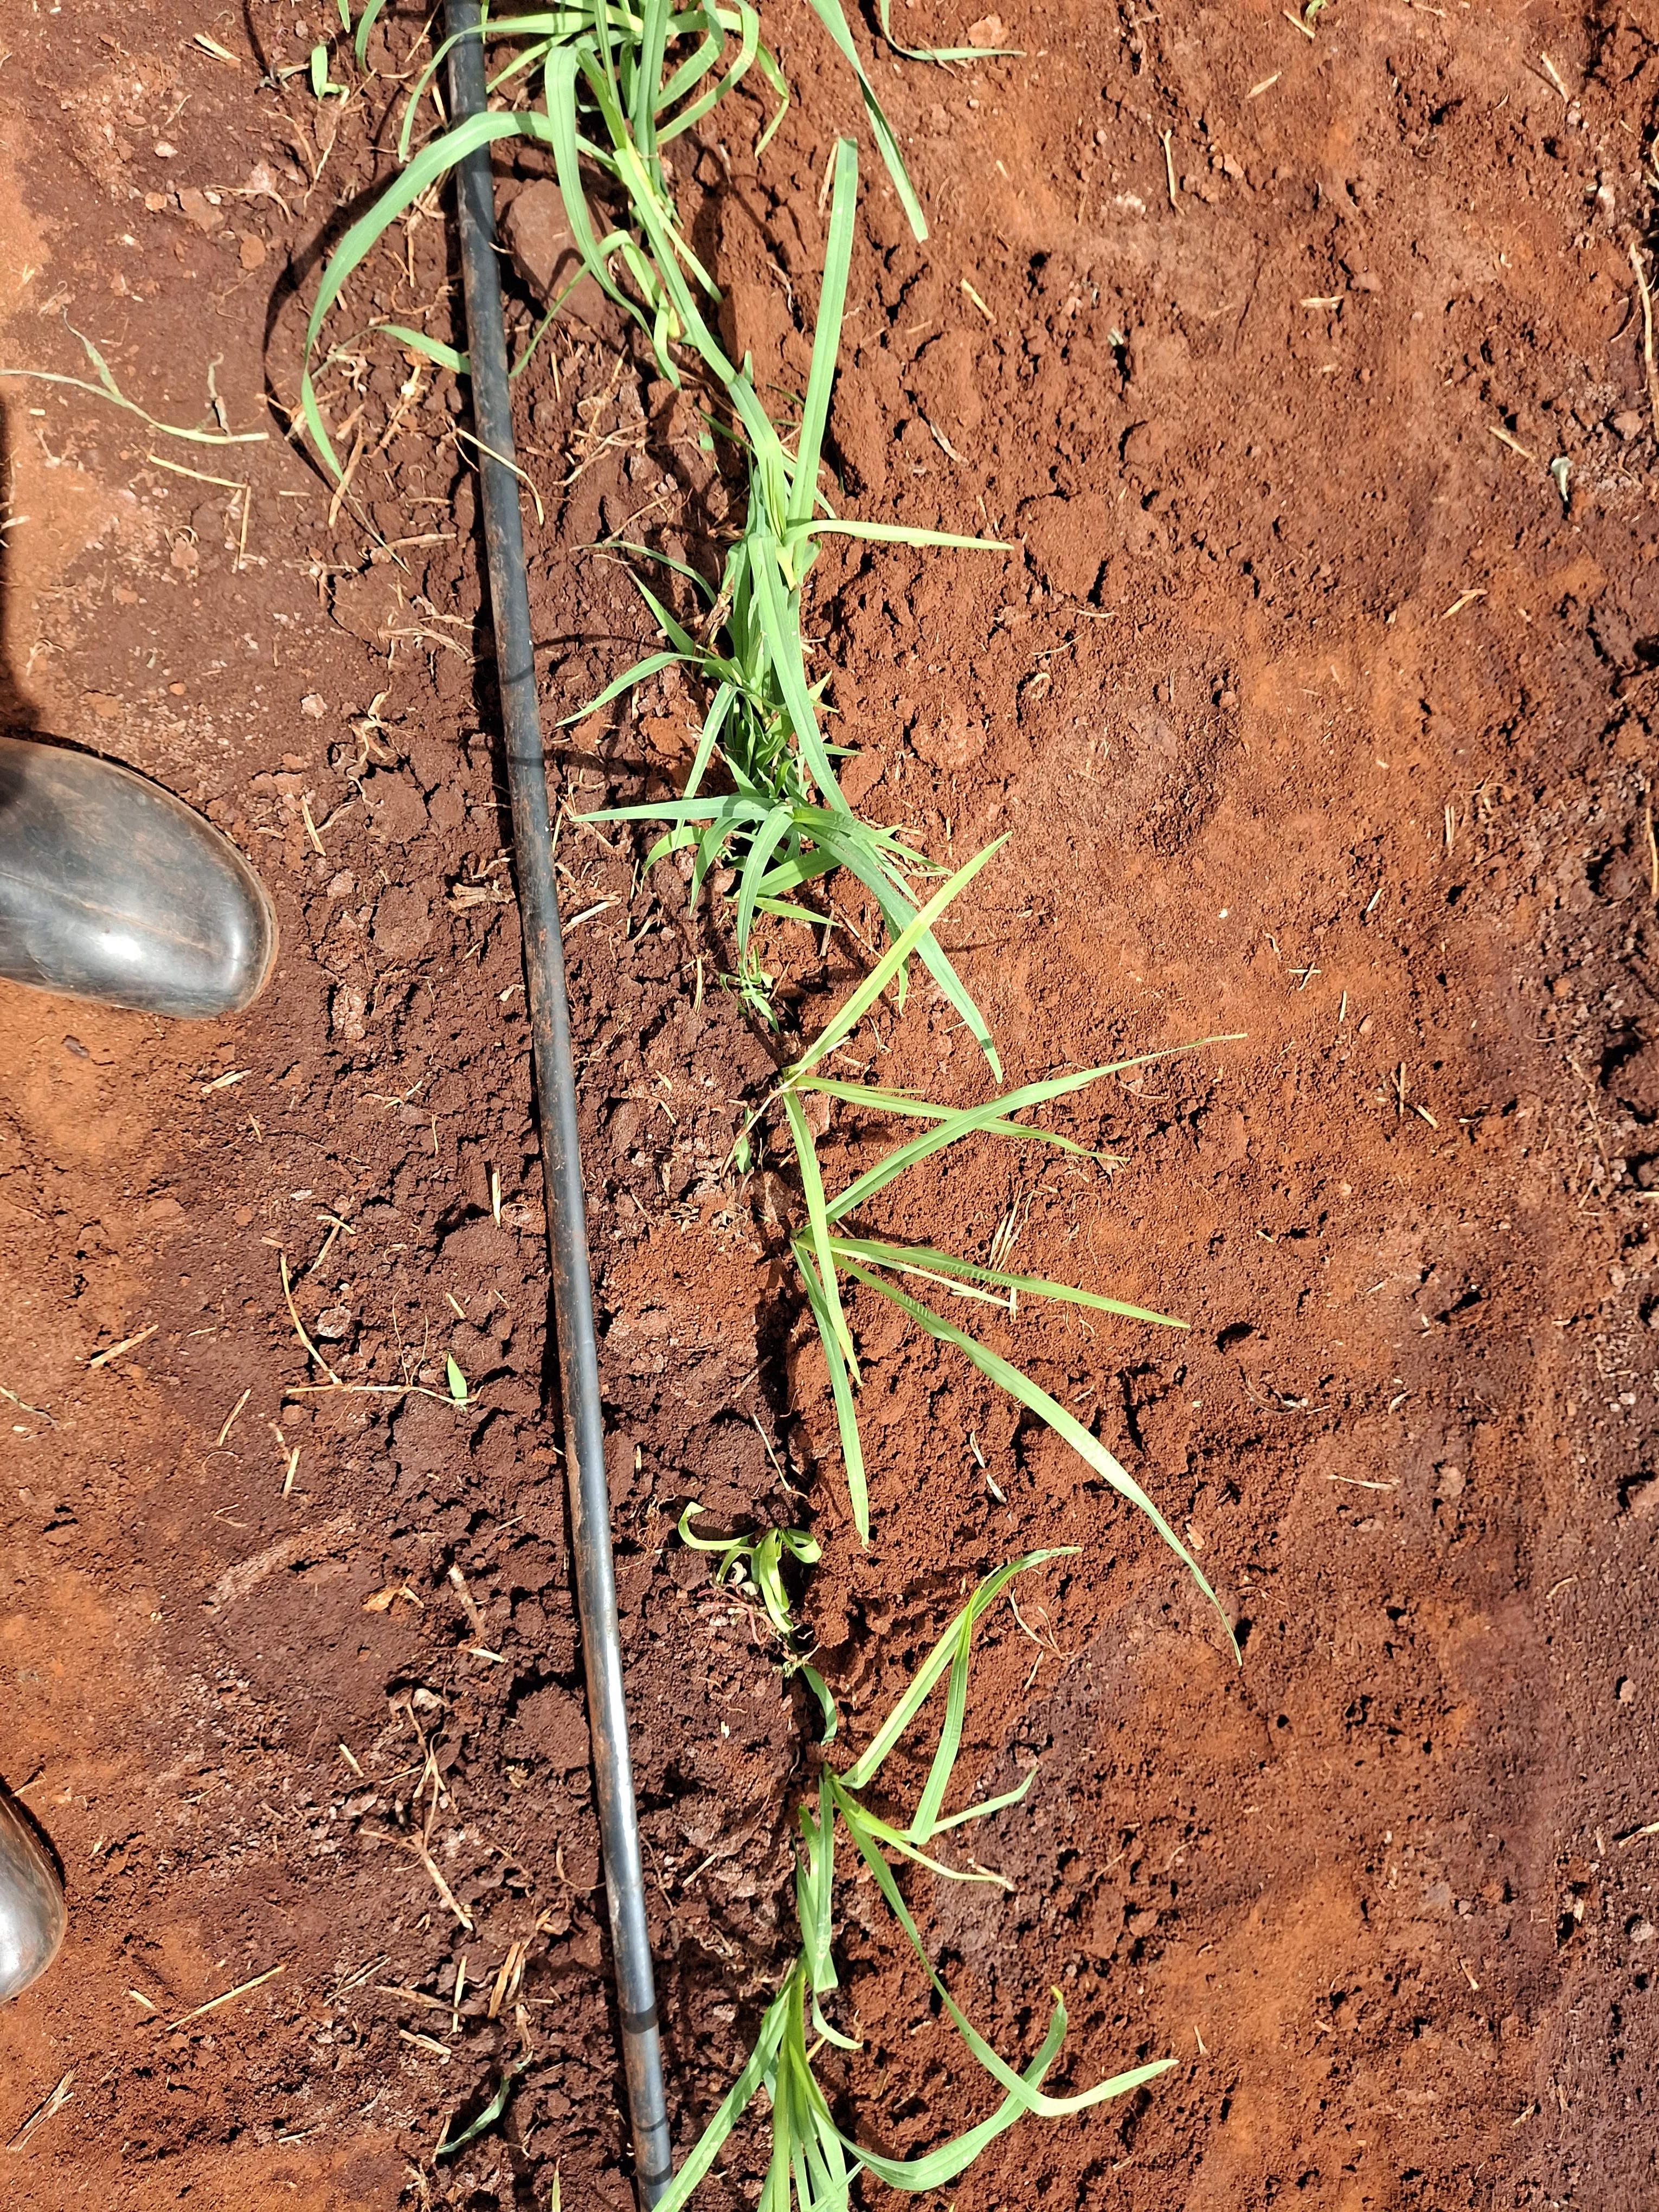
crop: finger millet
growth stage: vegetative
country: Kenya
